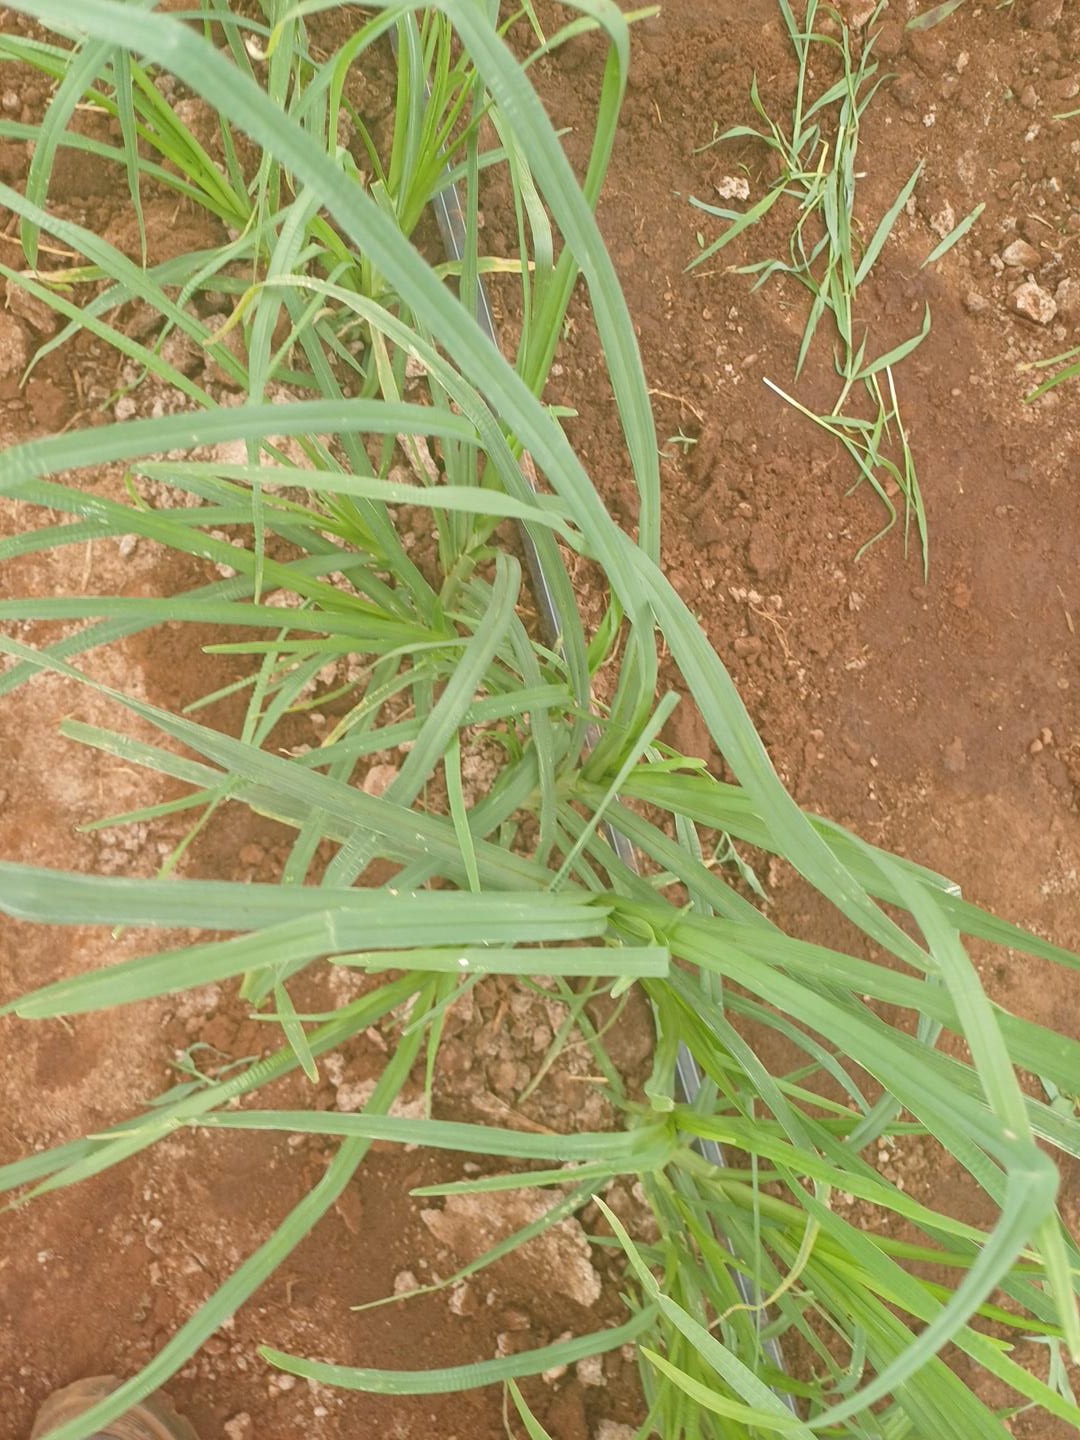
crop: finger millet
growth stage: vegetative
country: Kenya
